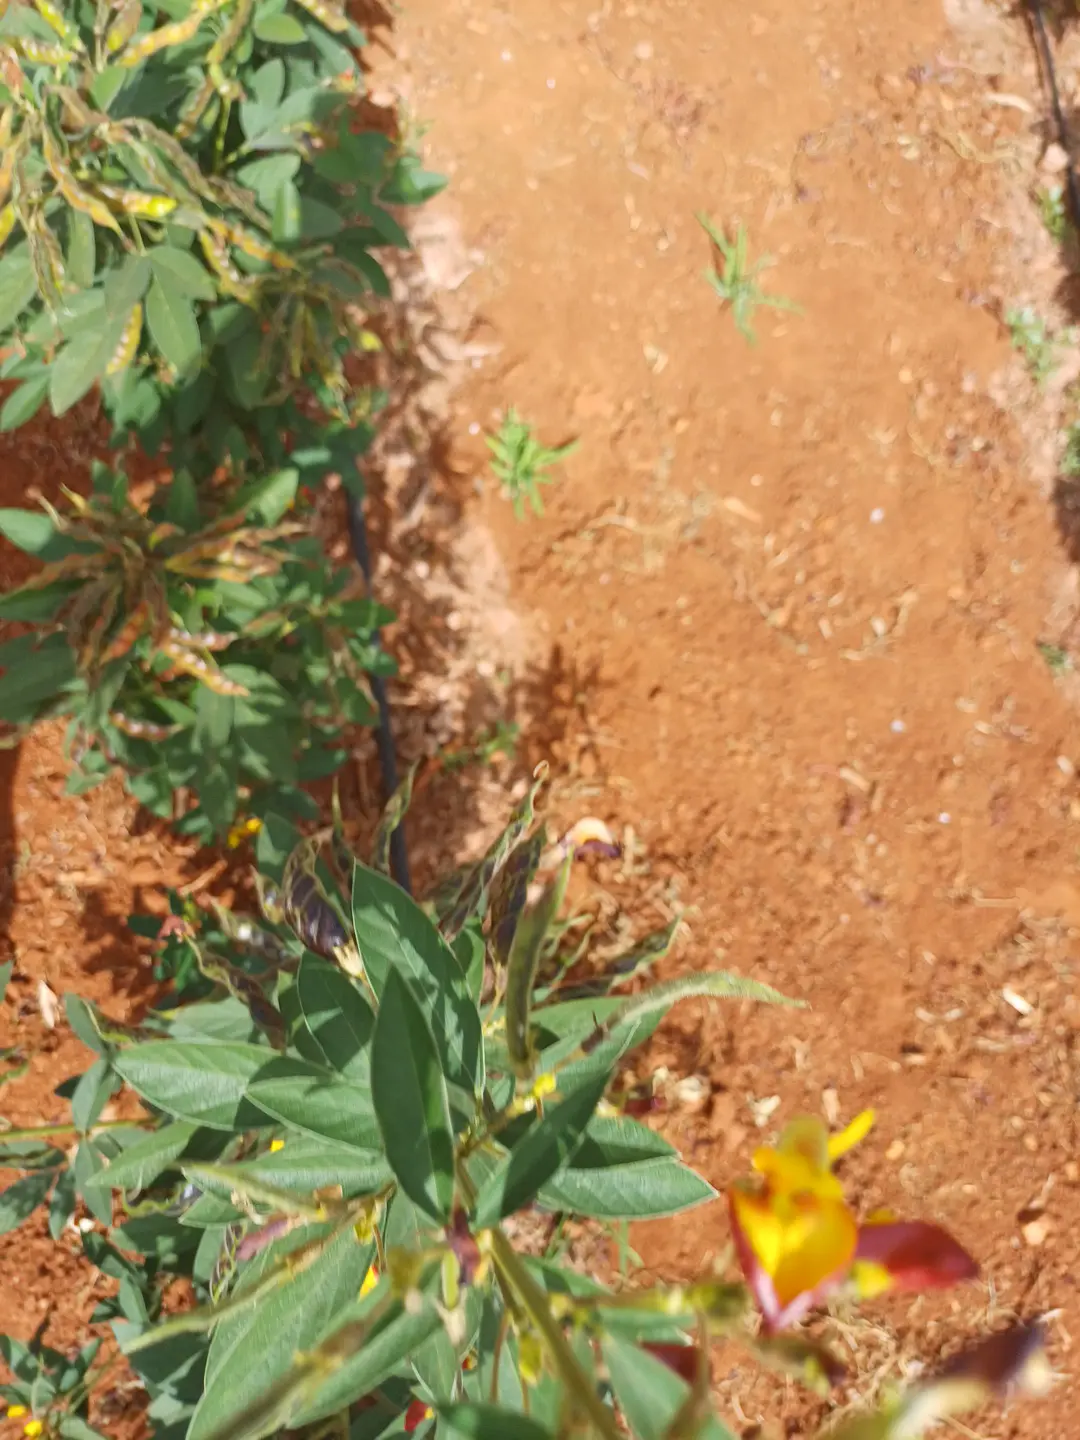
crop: pigeonpea
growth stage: development pod
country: Kenya
